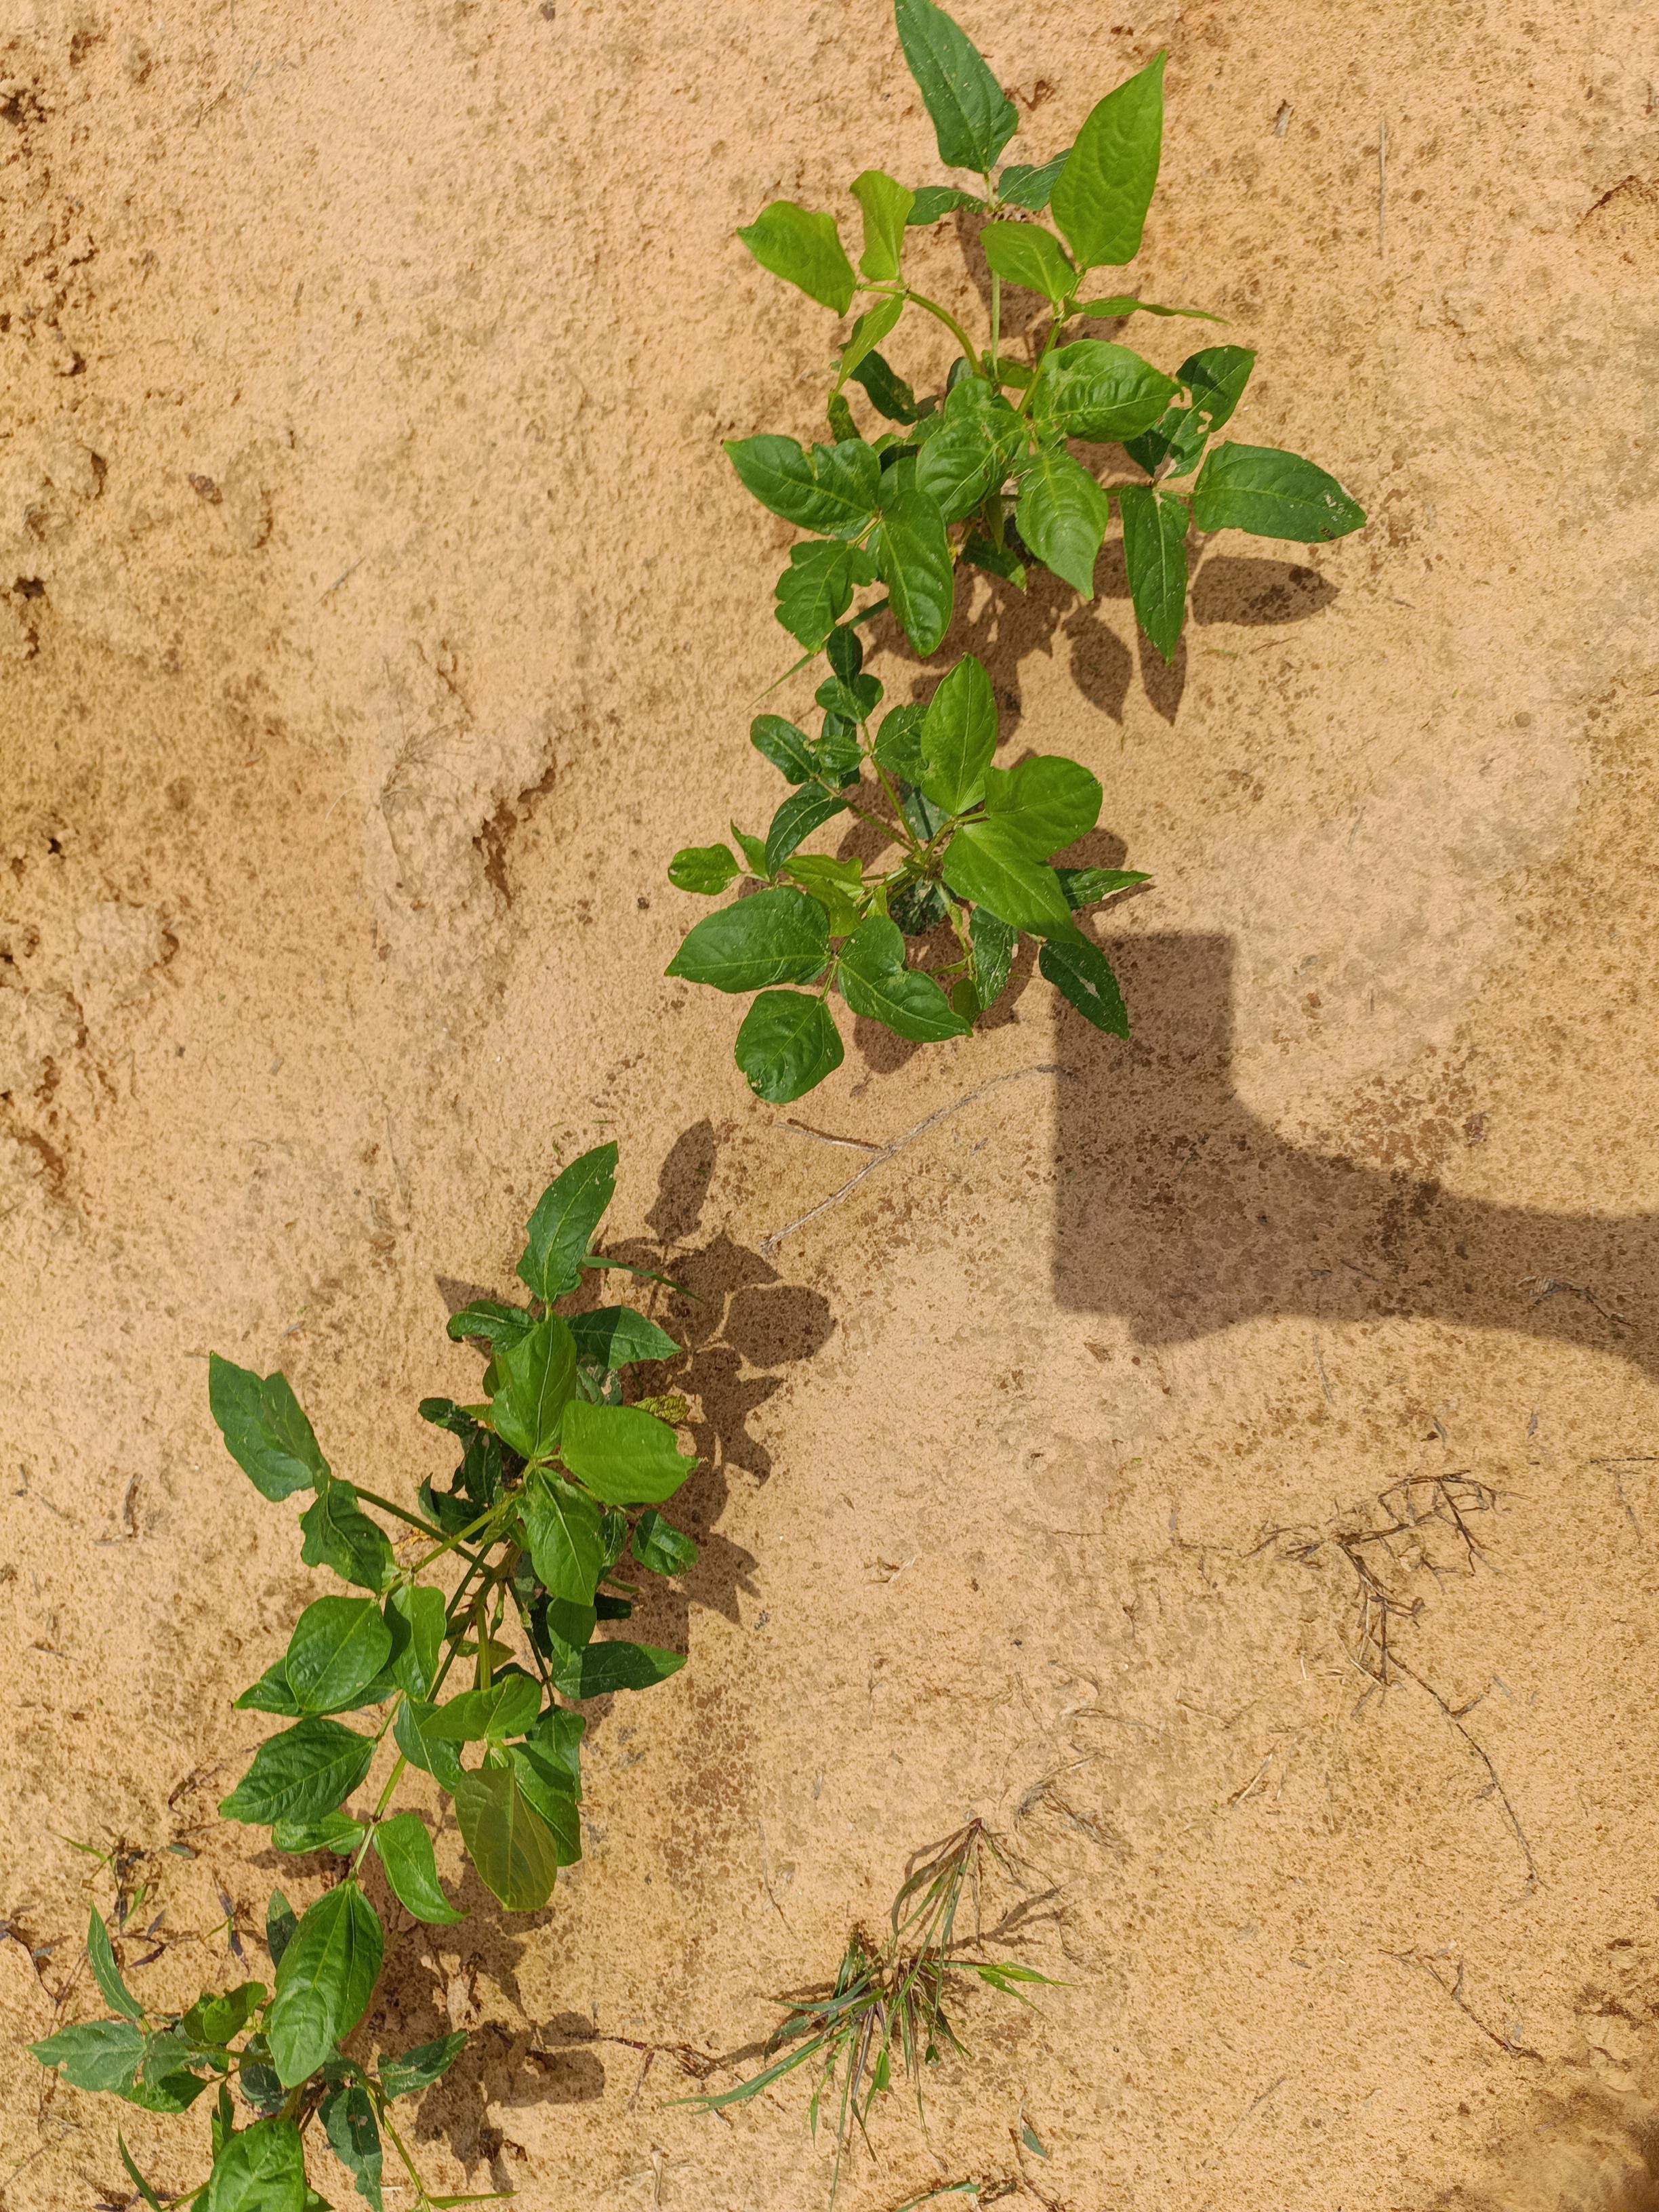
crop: cowpea
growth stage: emergence
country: Nigeria
